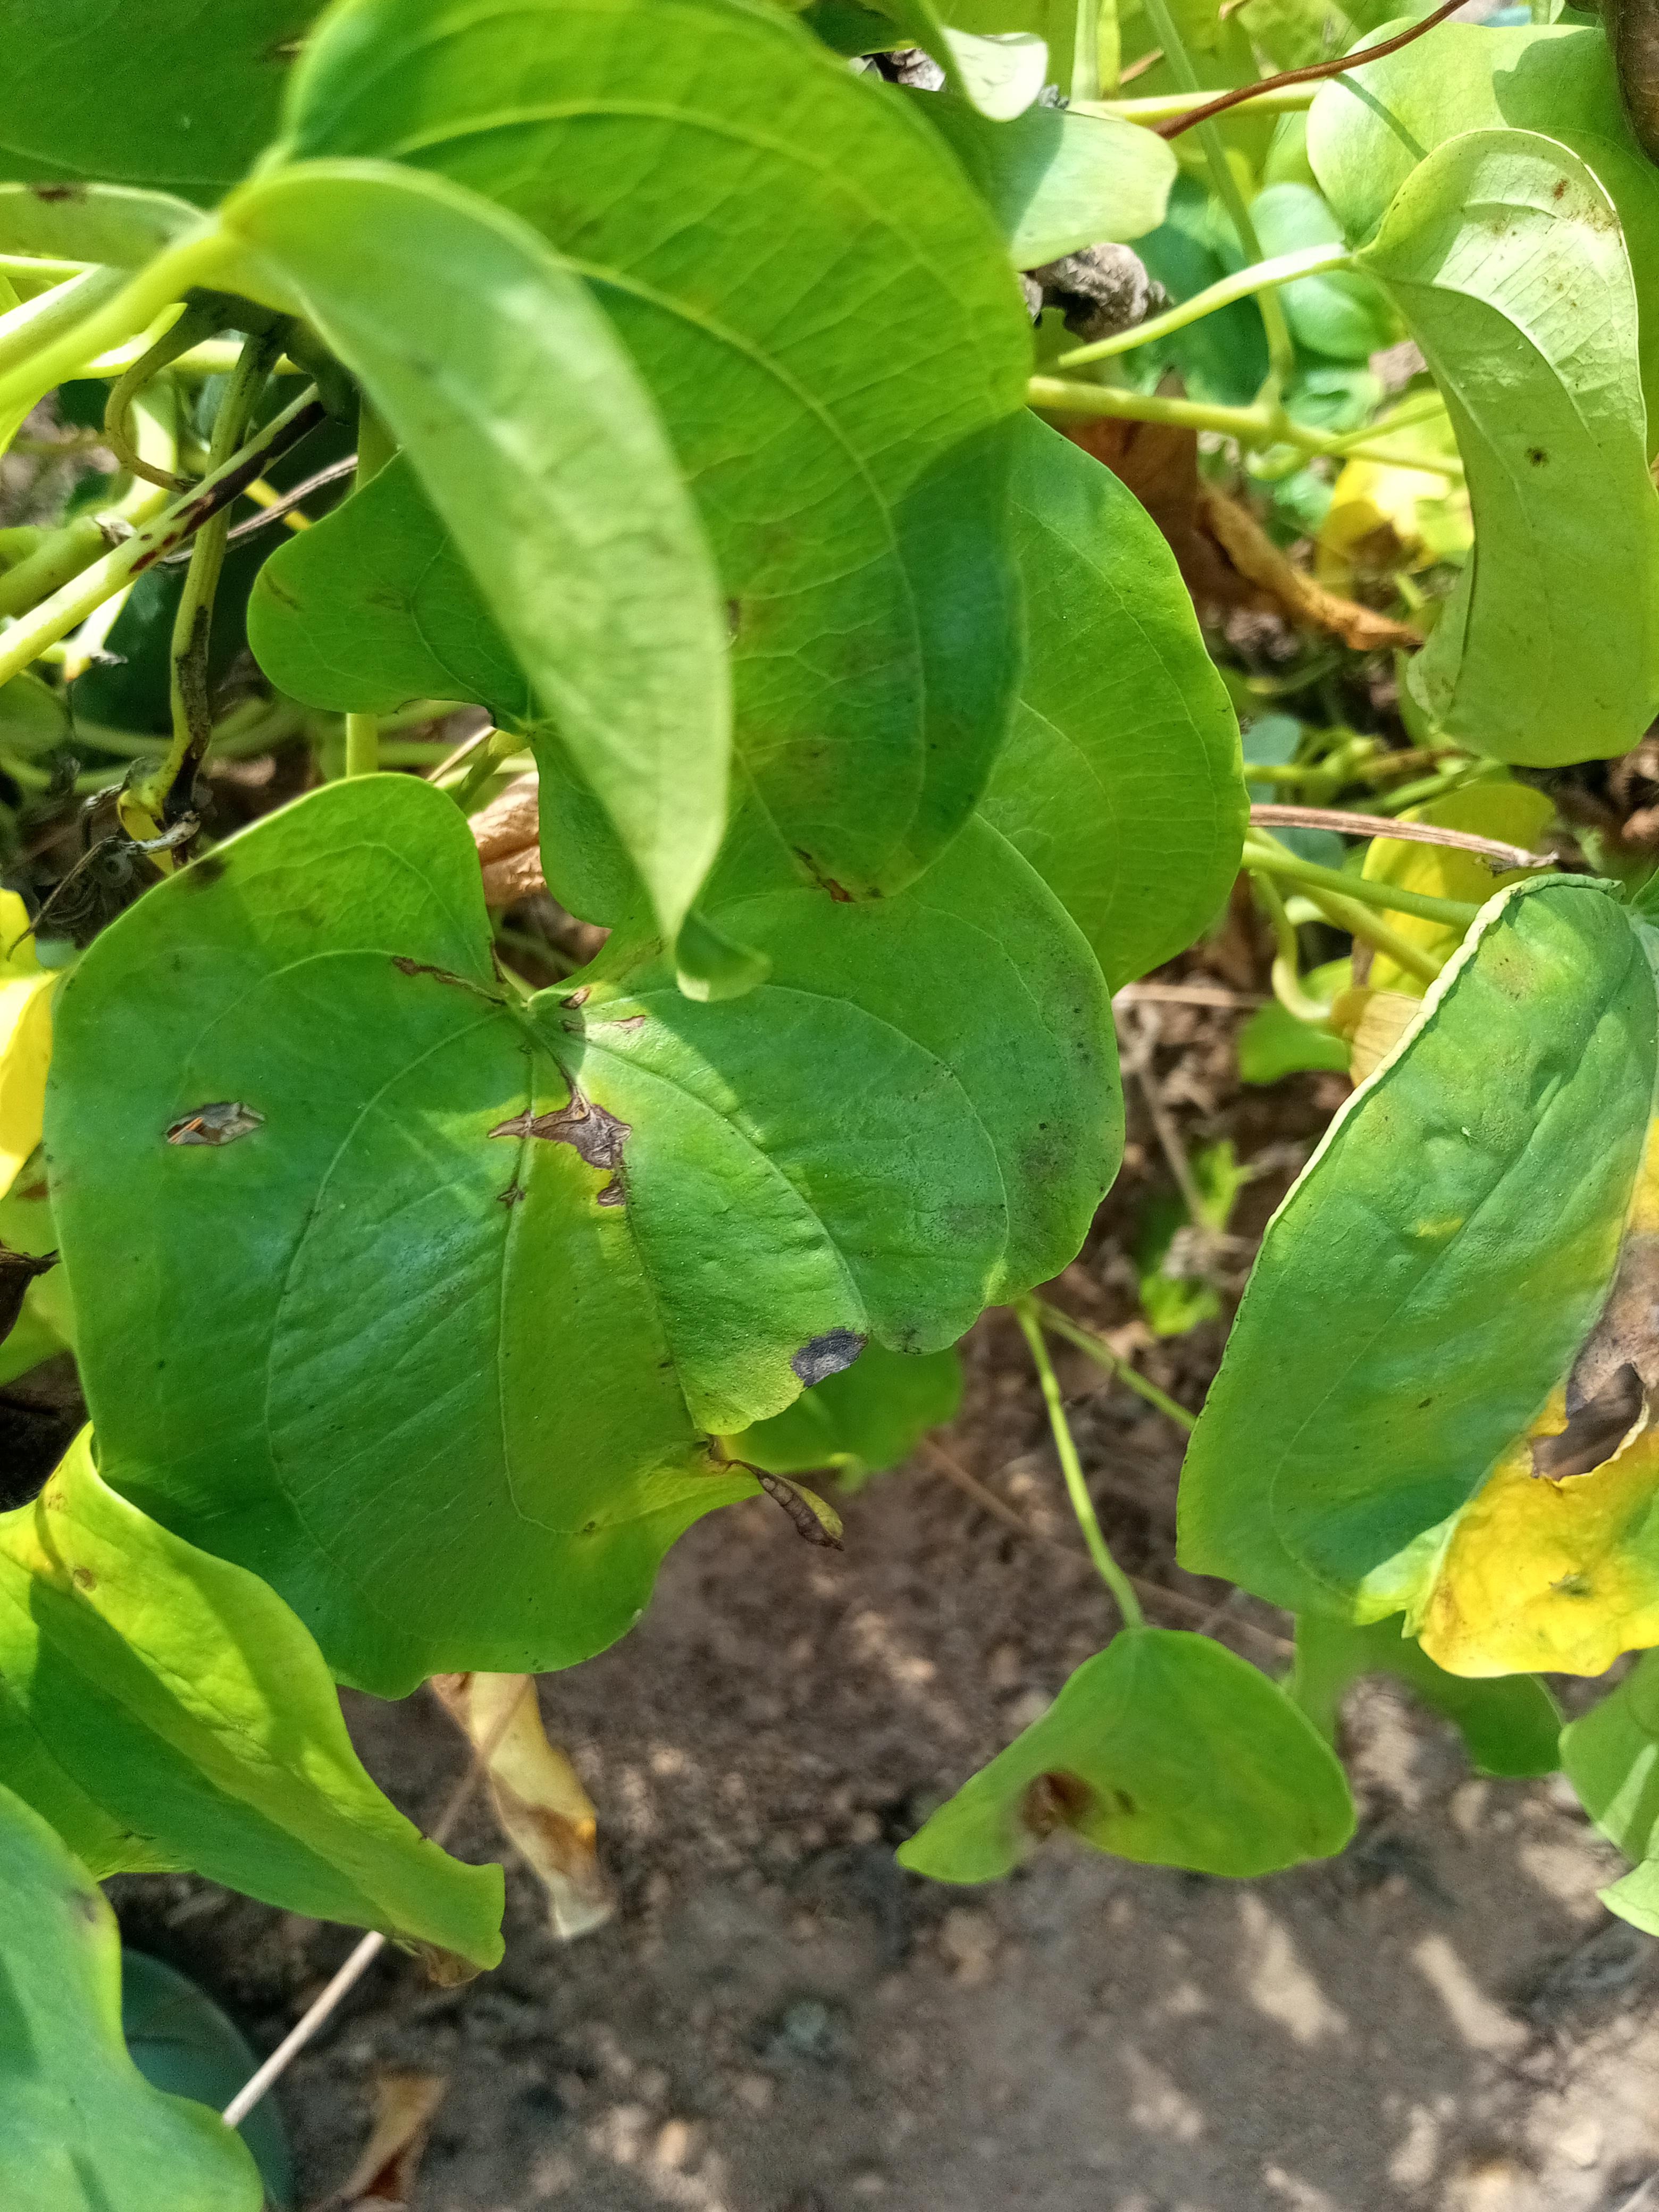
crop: yam
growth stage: maturity
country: Nigeria
